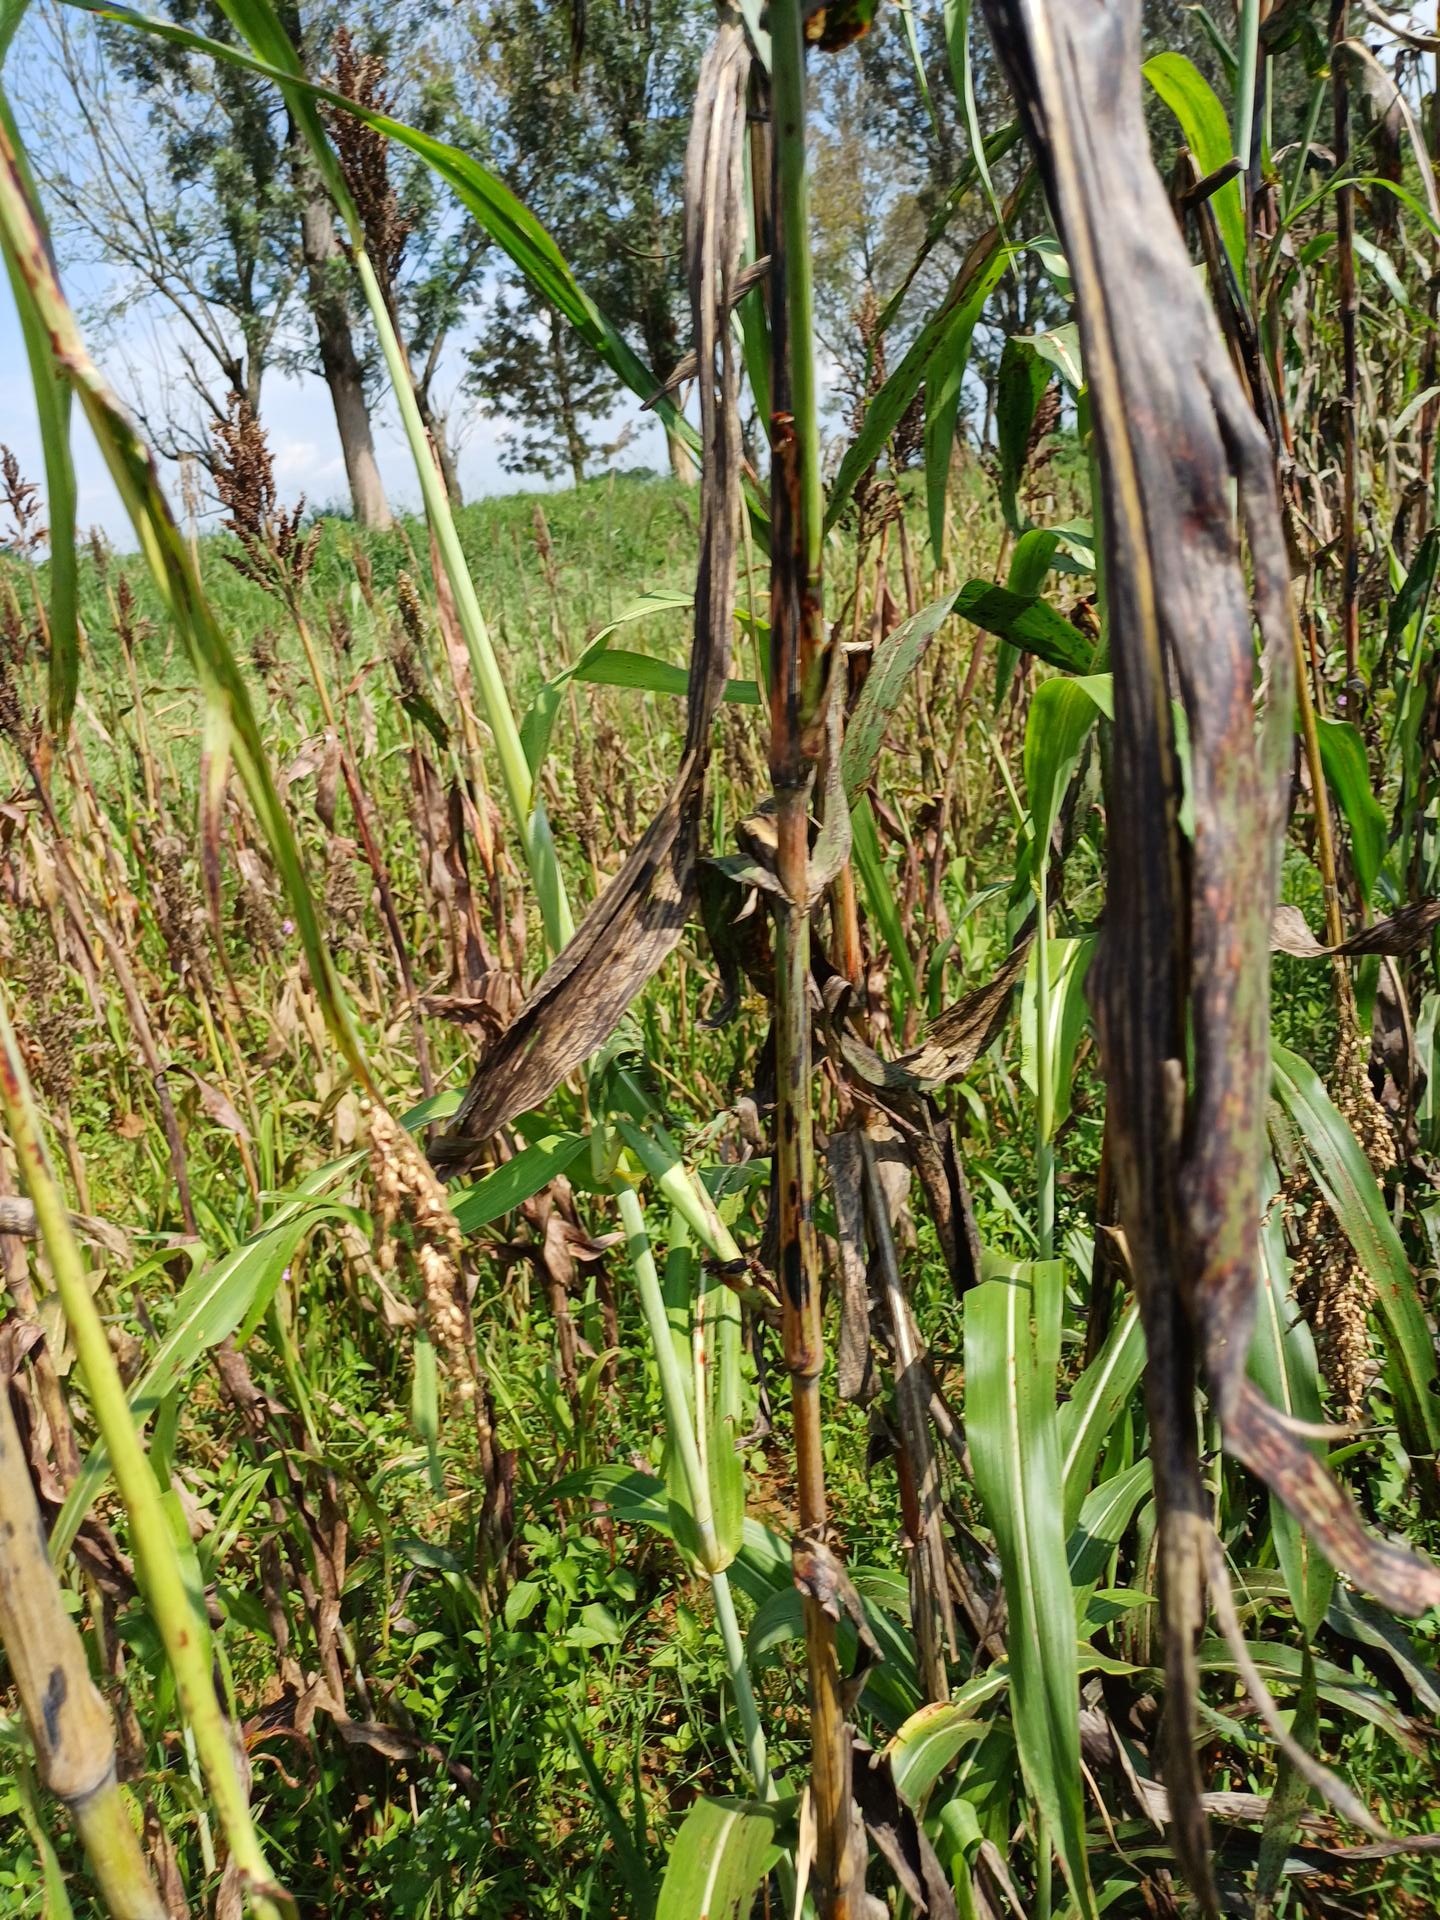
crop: sorghum
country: Kenya
